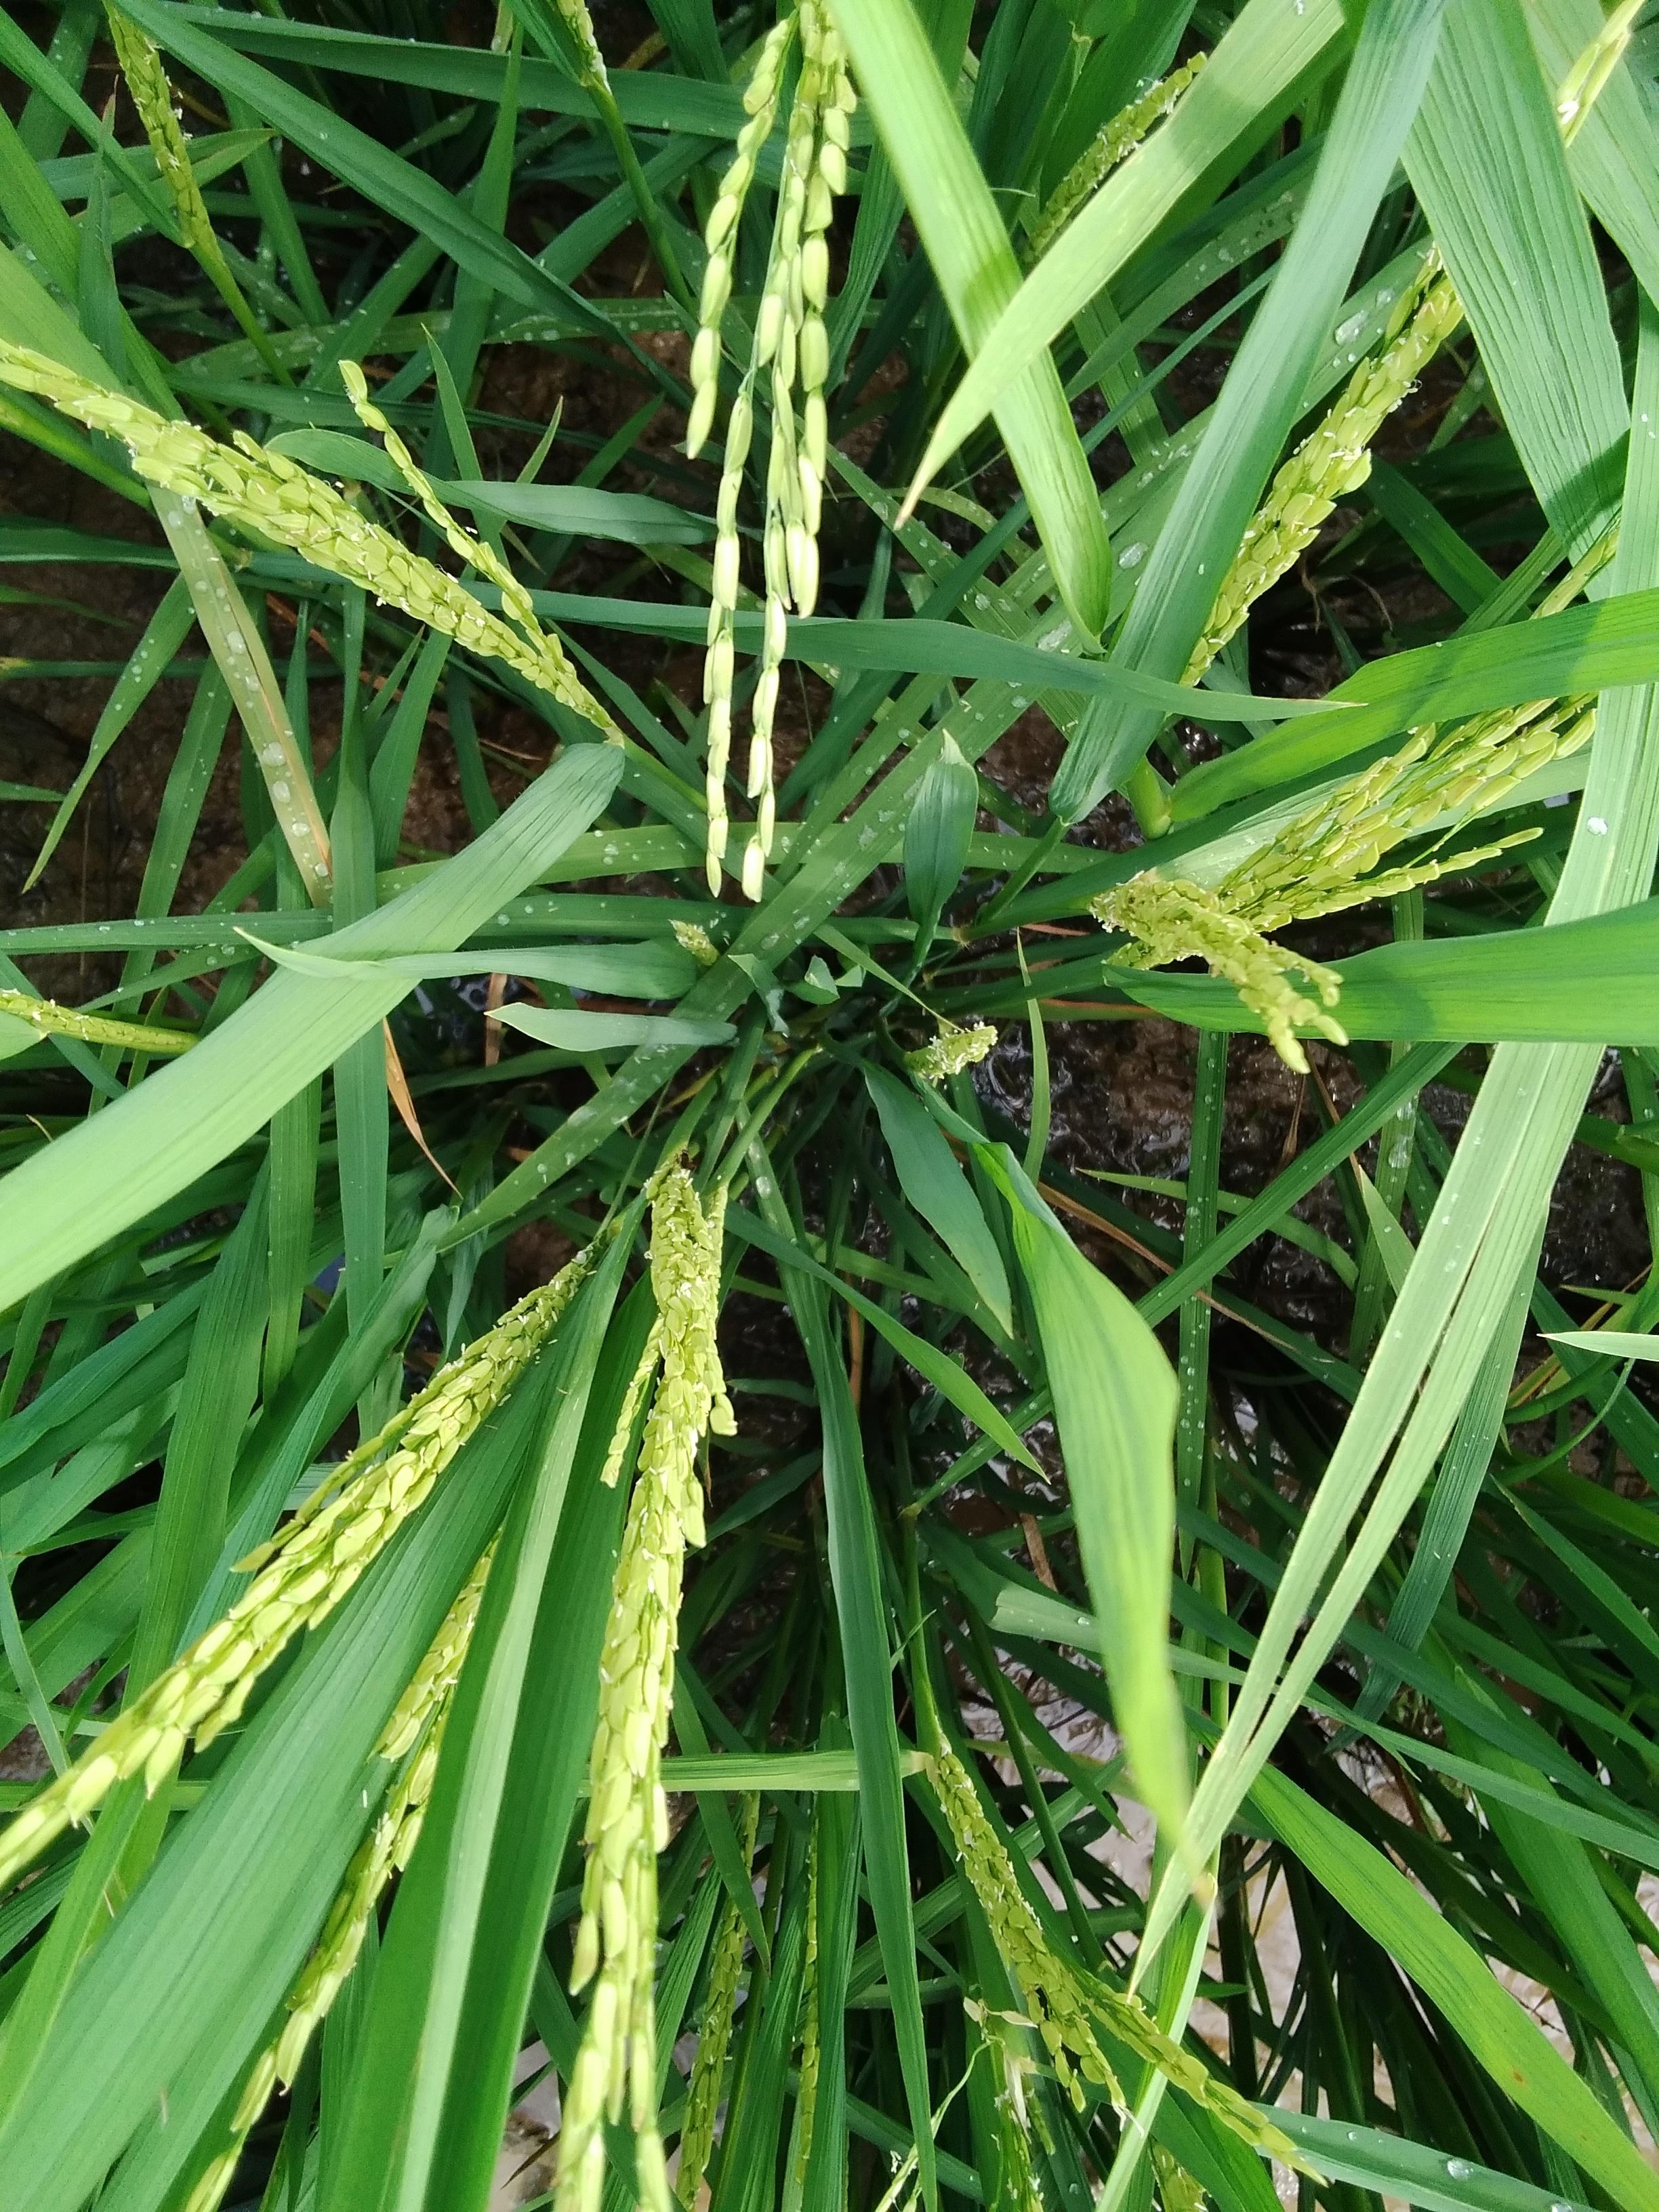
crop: rice
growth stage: flowering
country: Nigeria
